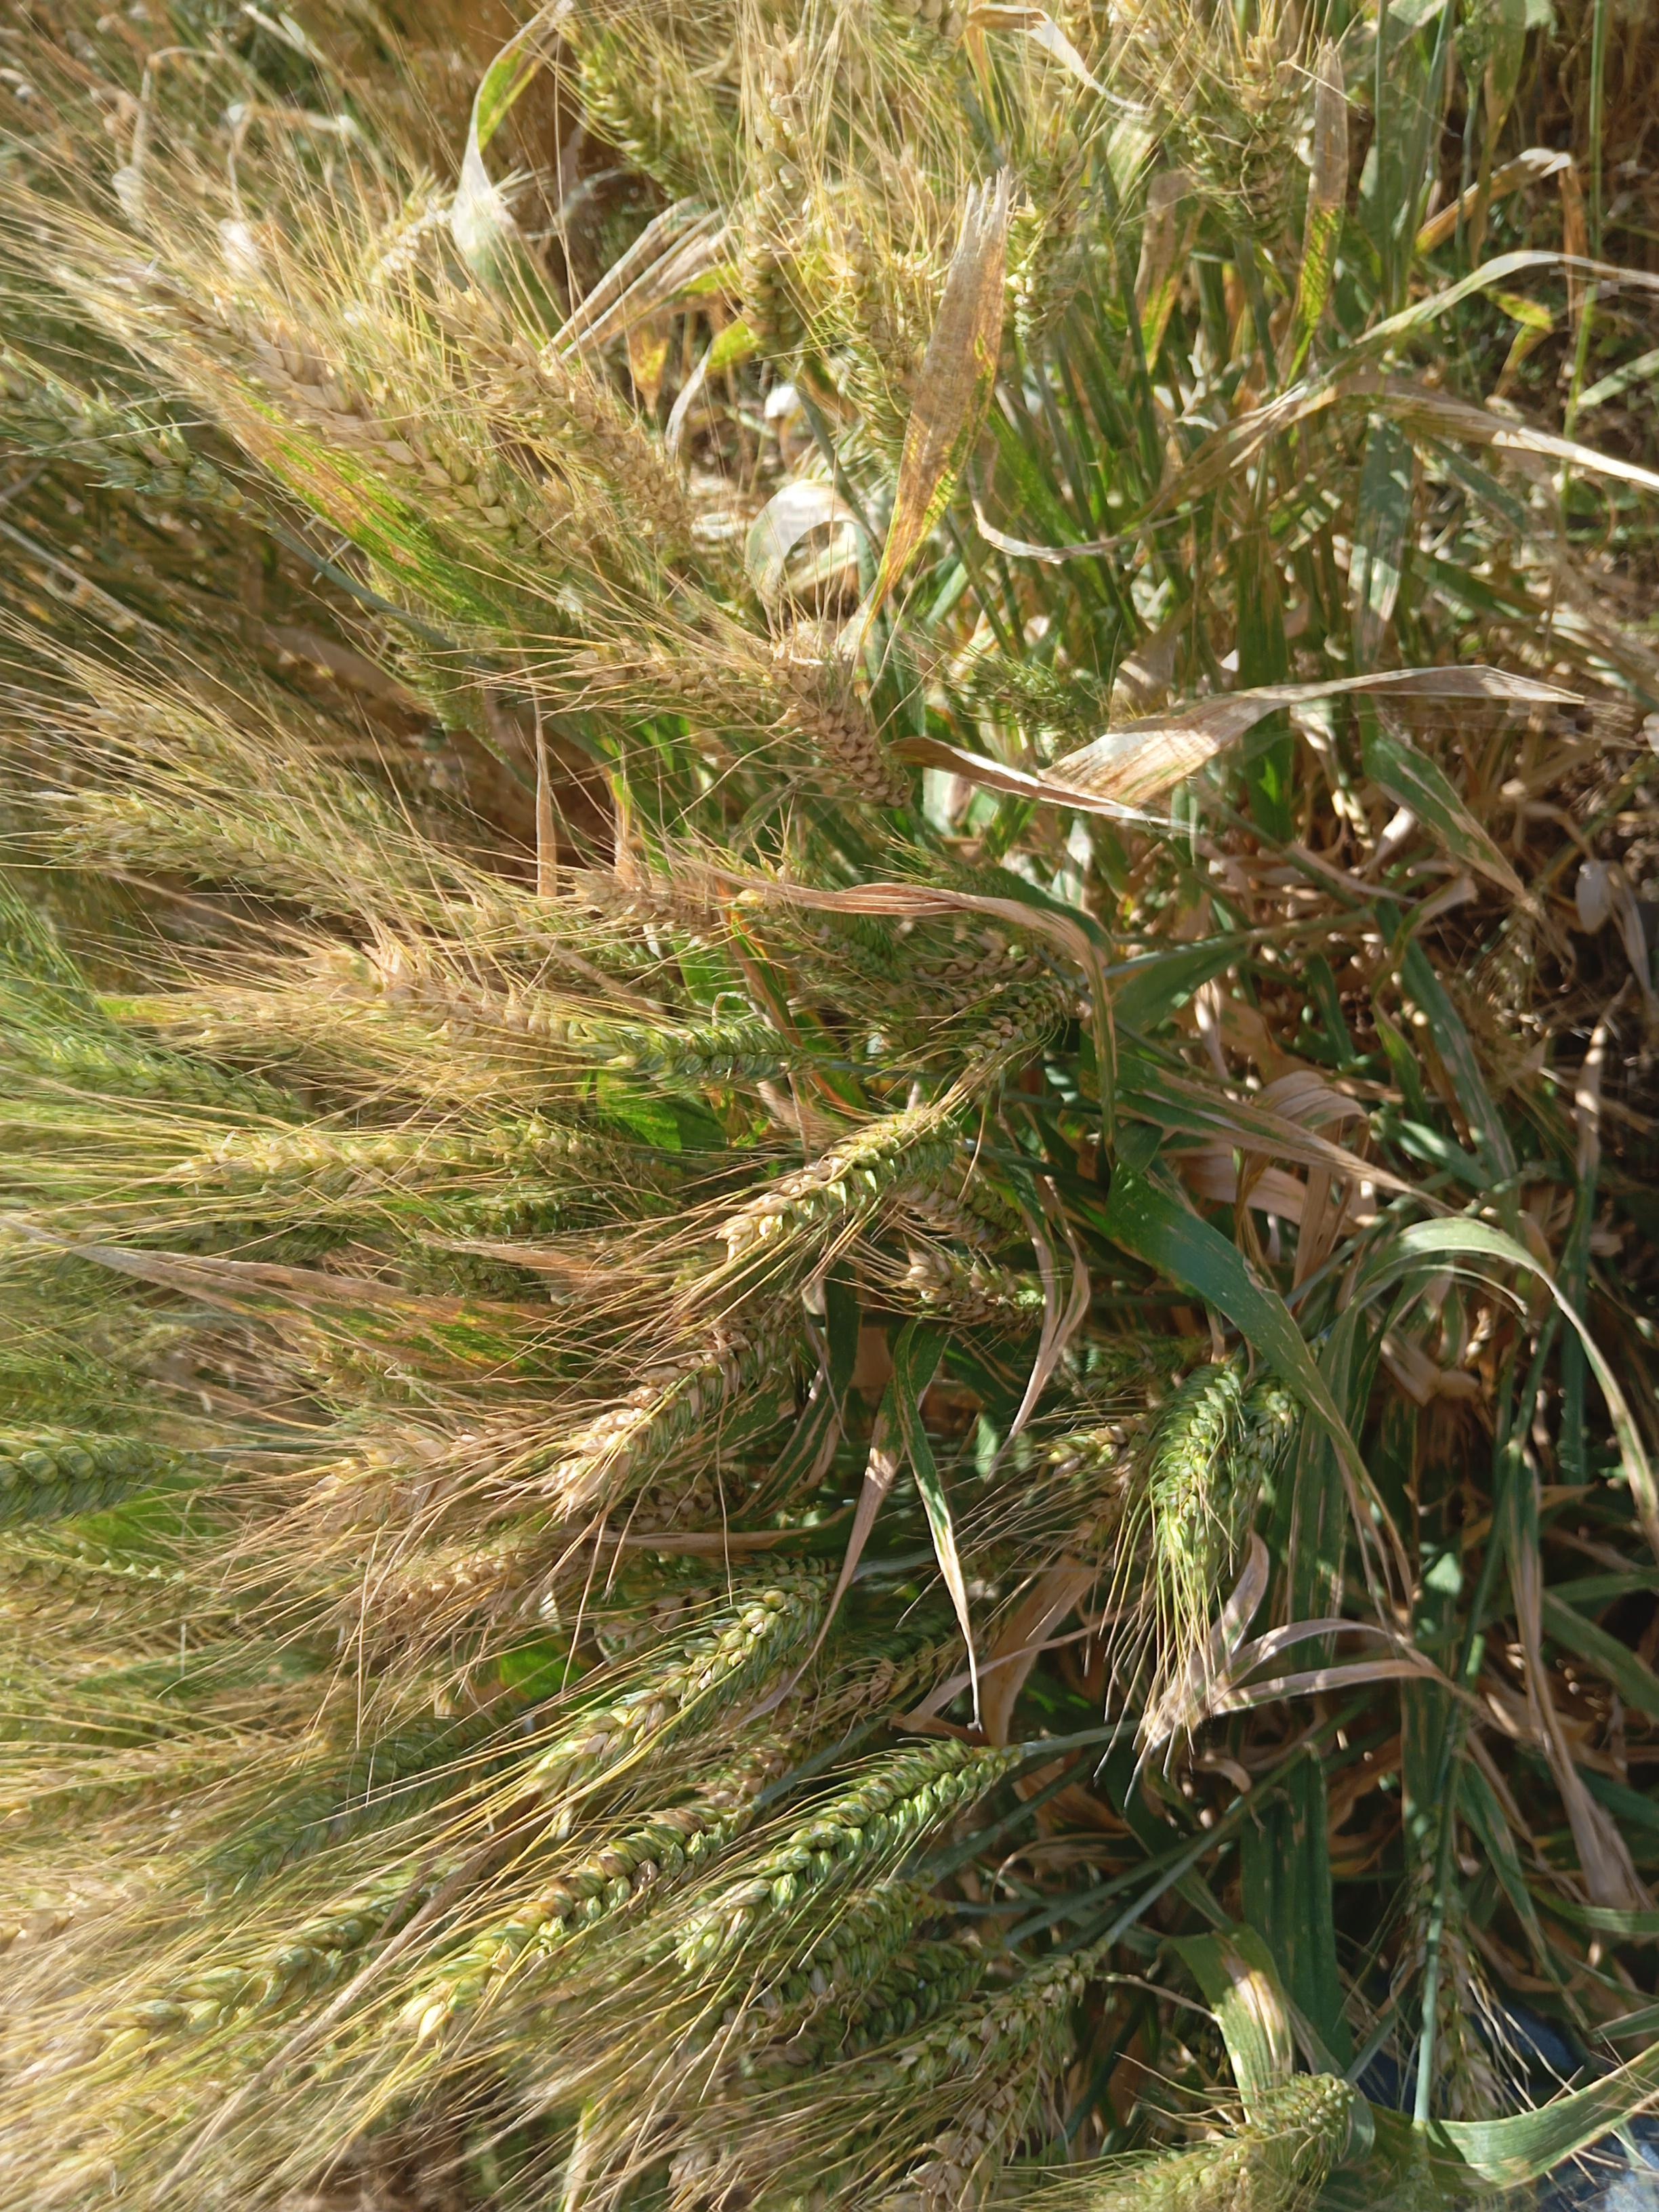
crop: wheat
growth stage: maturity
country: Kenya
